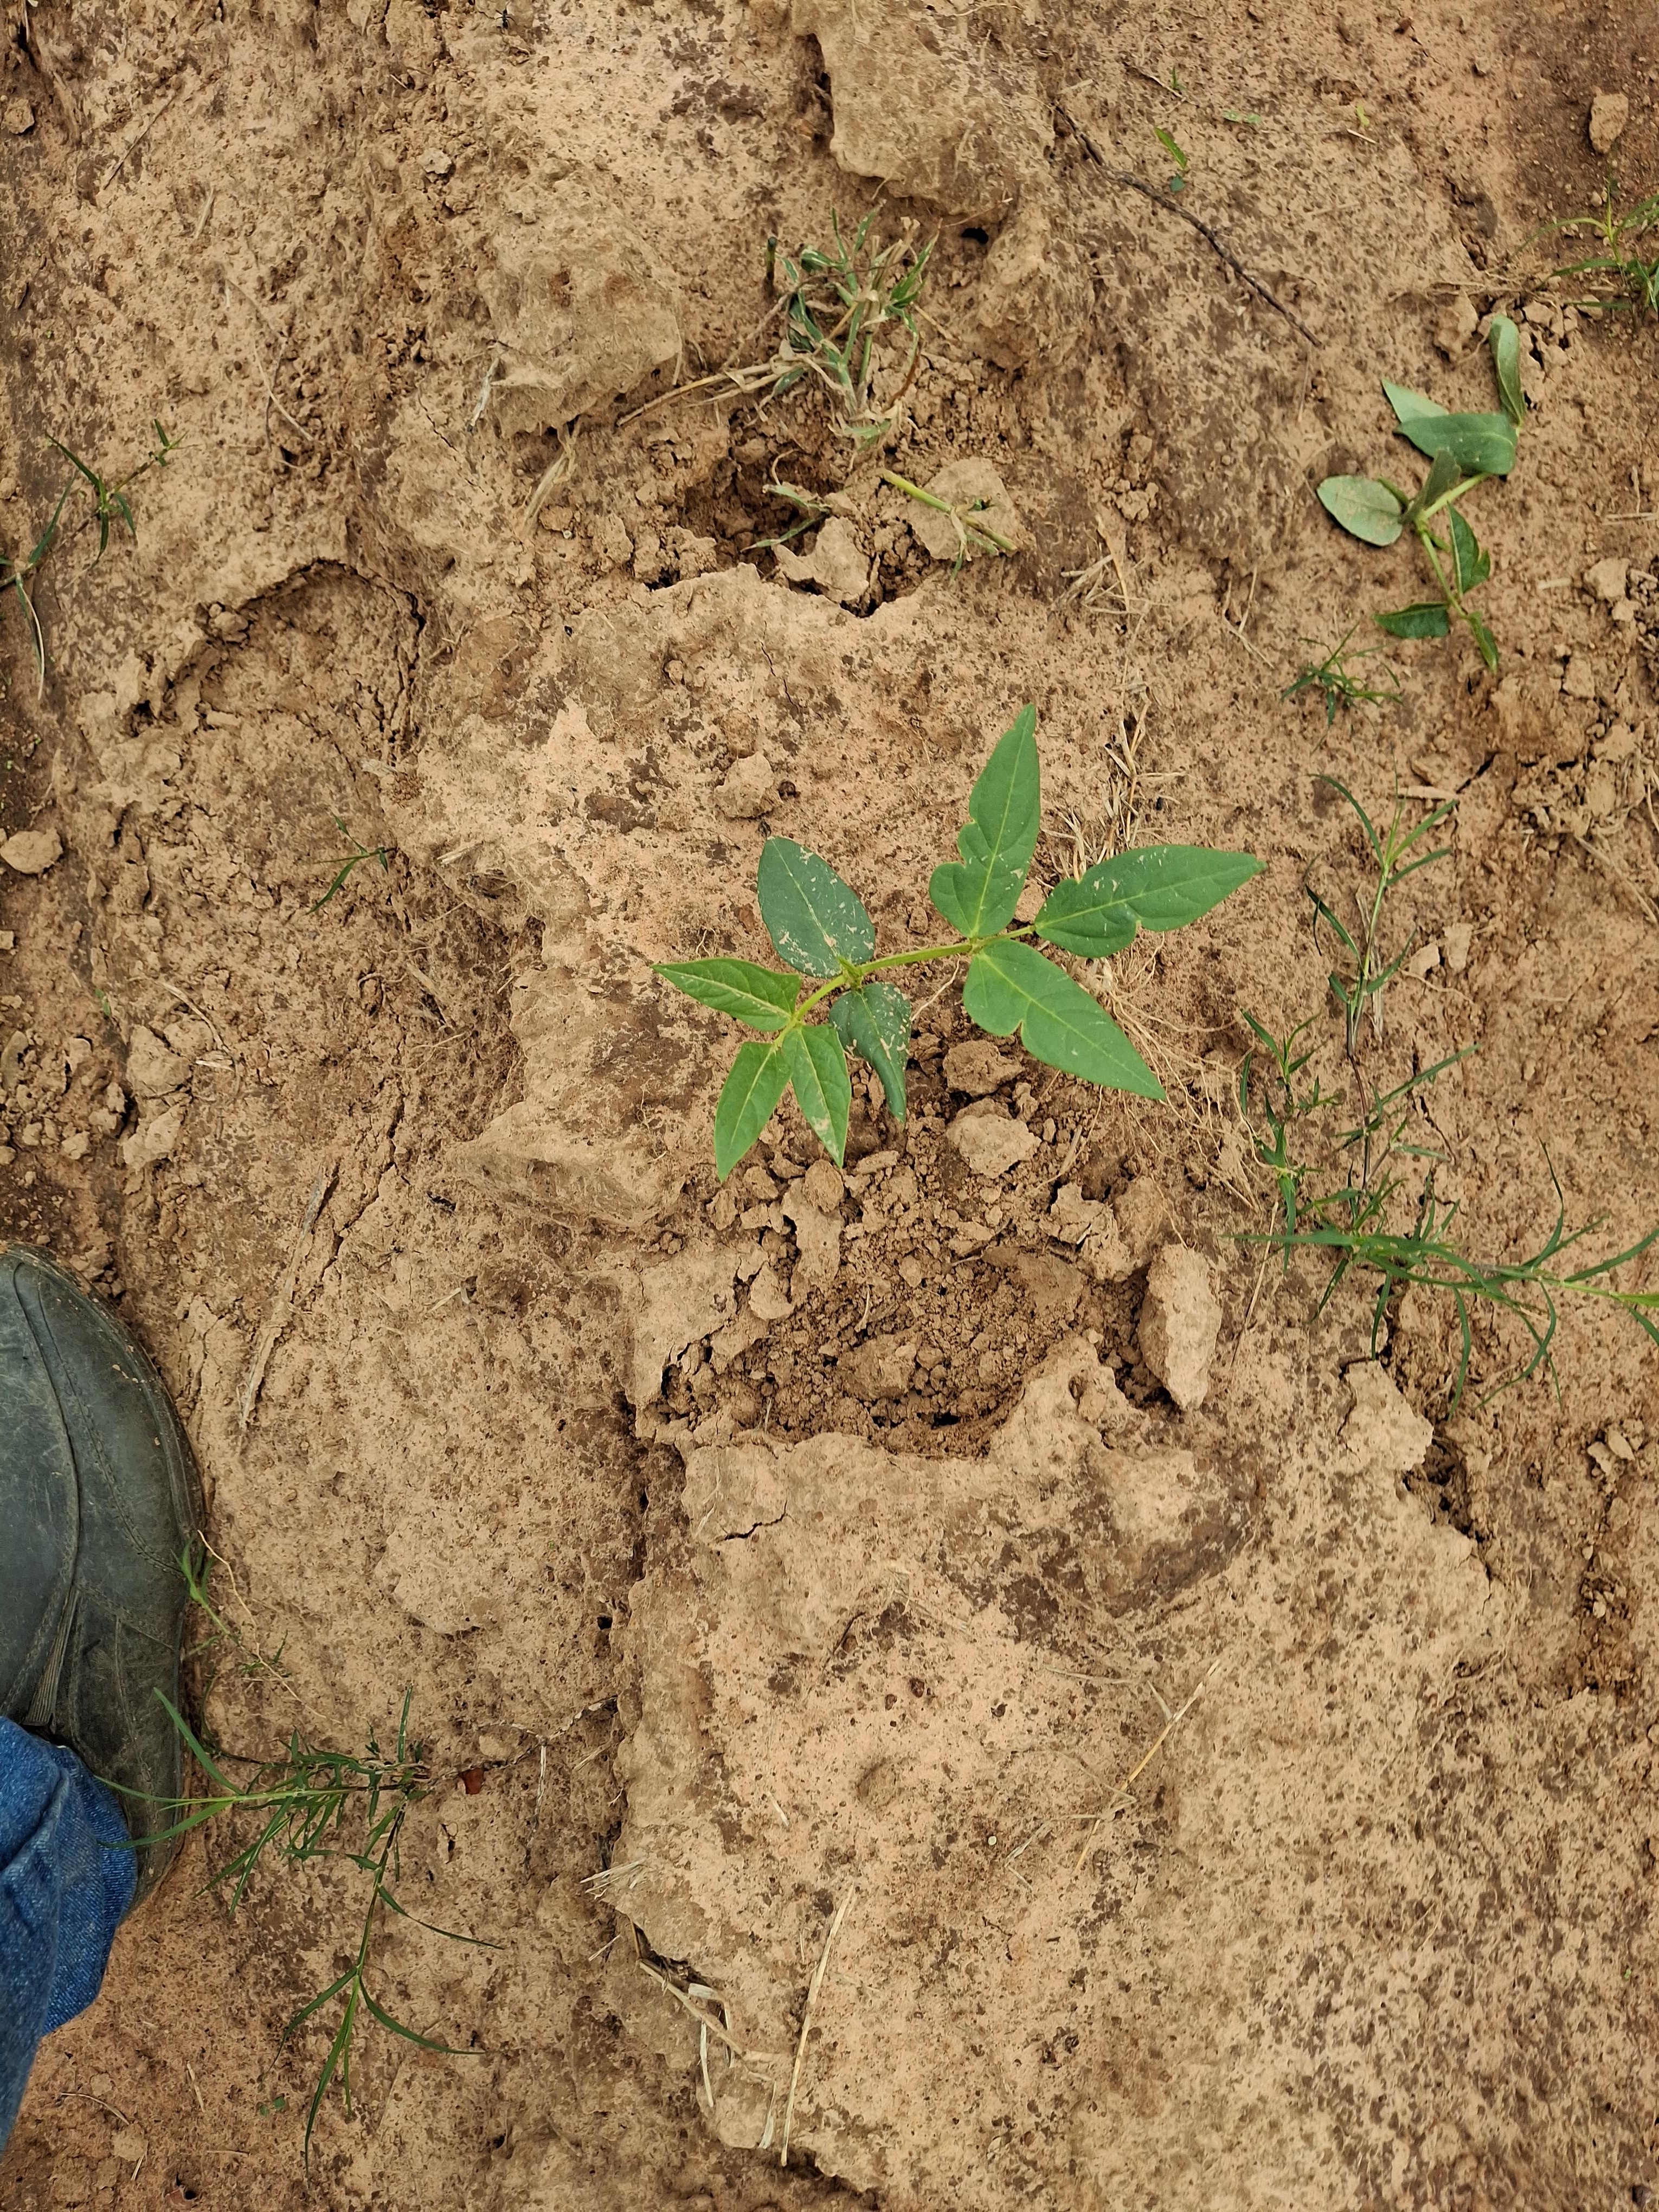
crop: cowpea
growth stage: emergence
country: Nigeria
